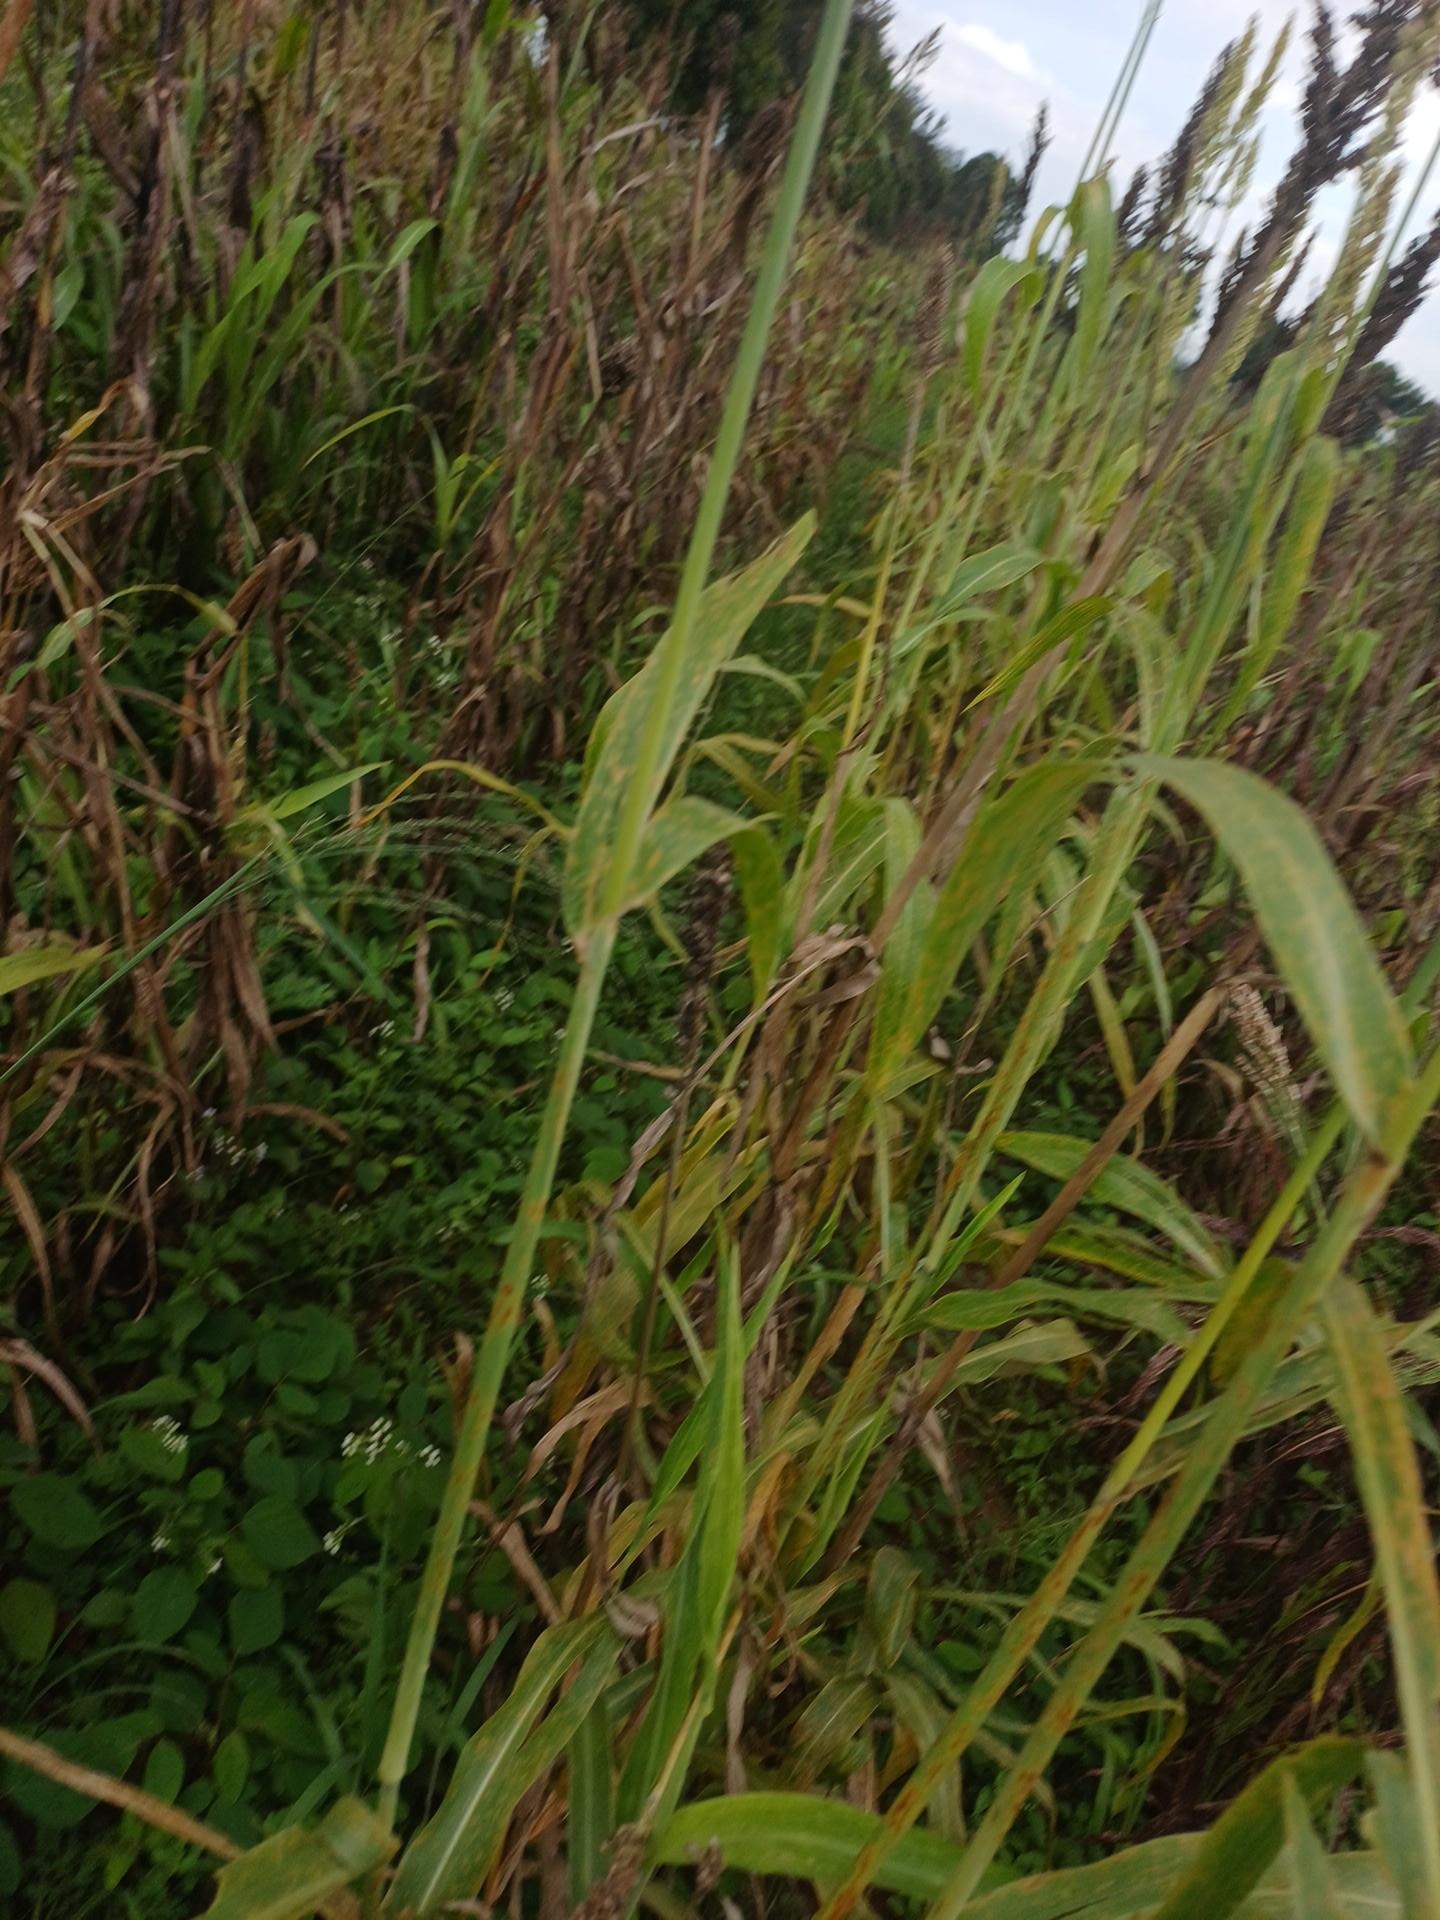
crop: sorghum
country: Kenya
